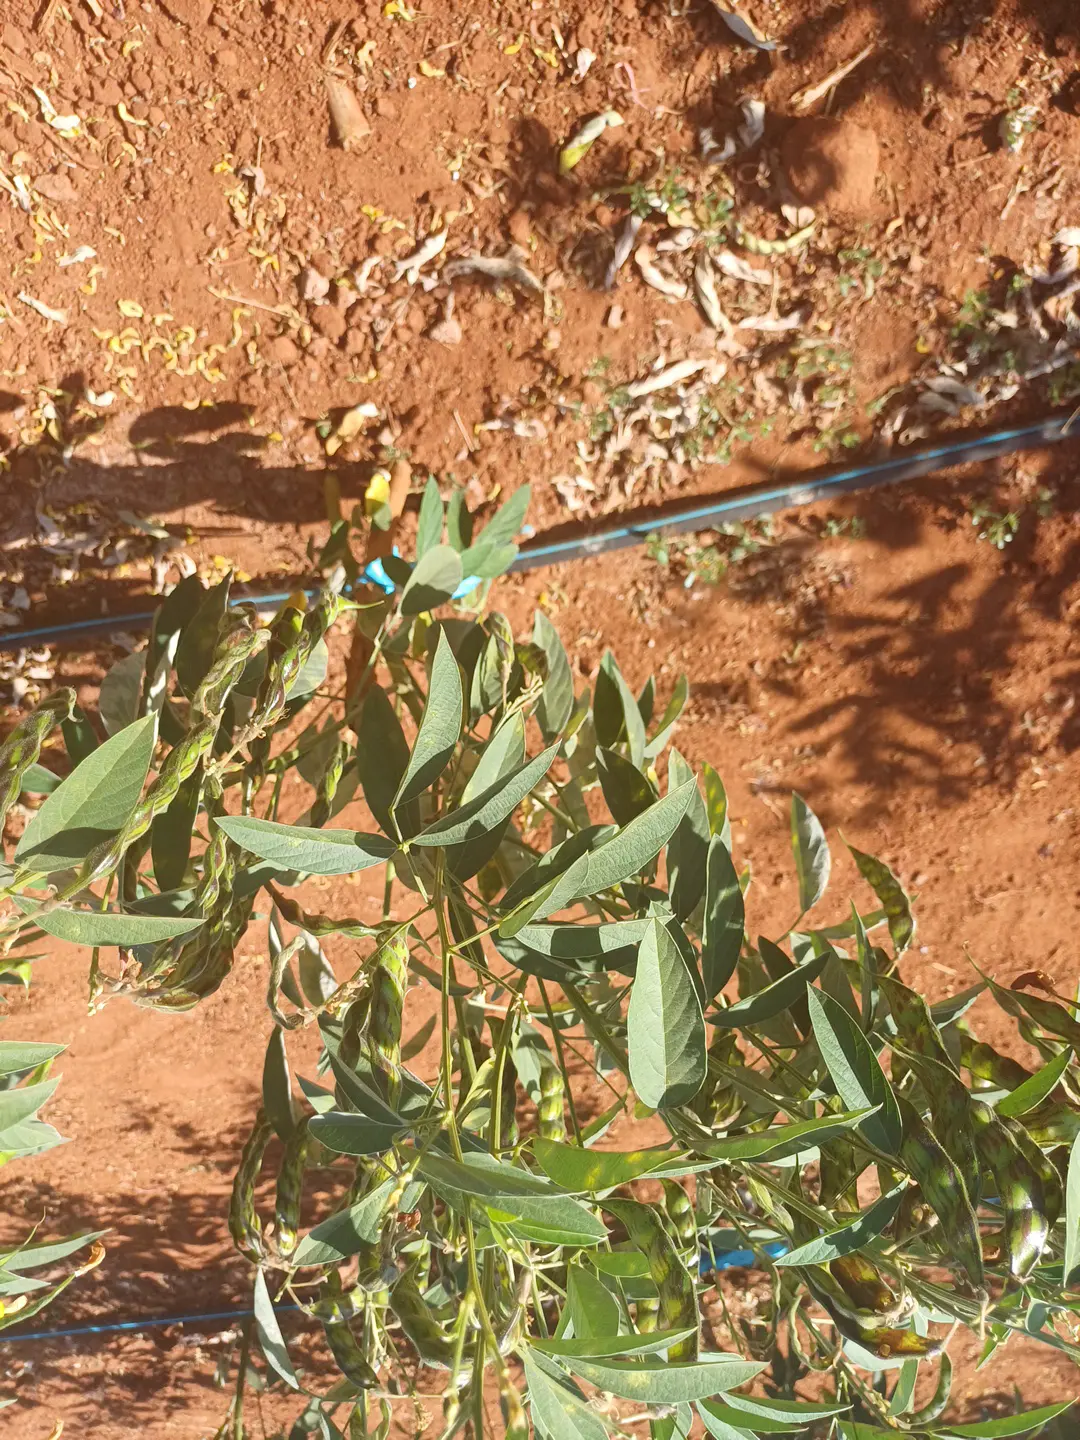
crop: pigeonpea
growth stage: development pod
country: Kenya
